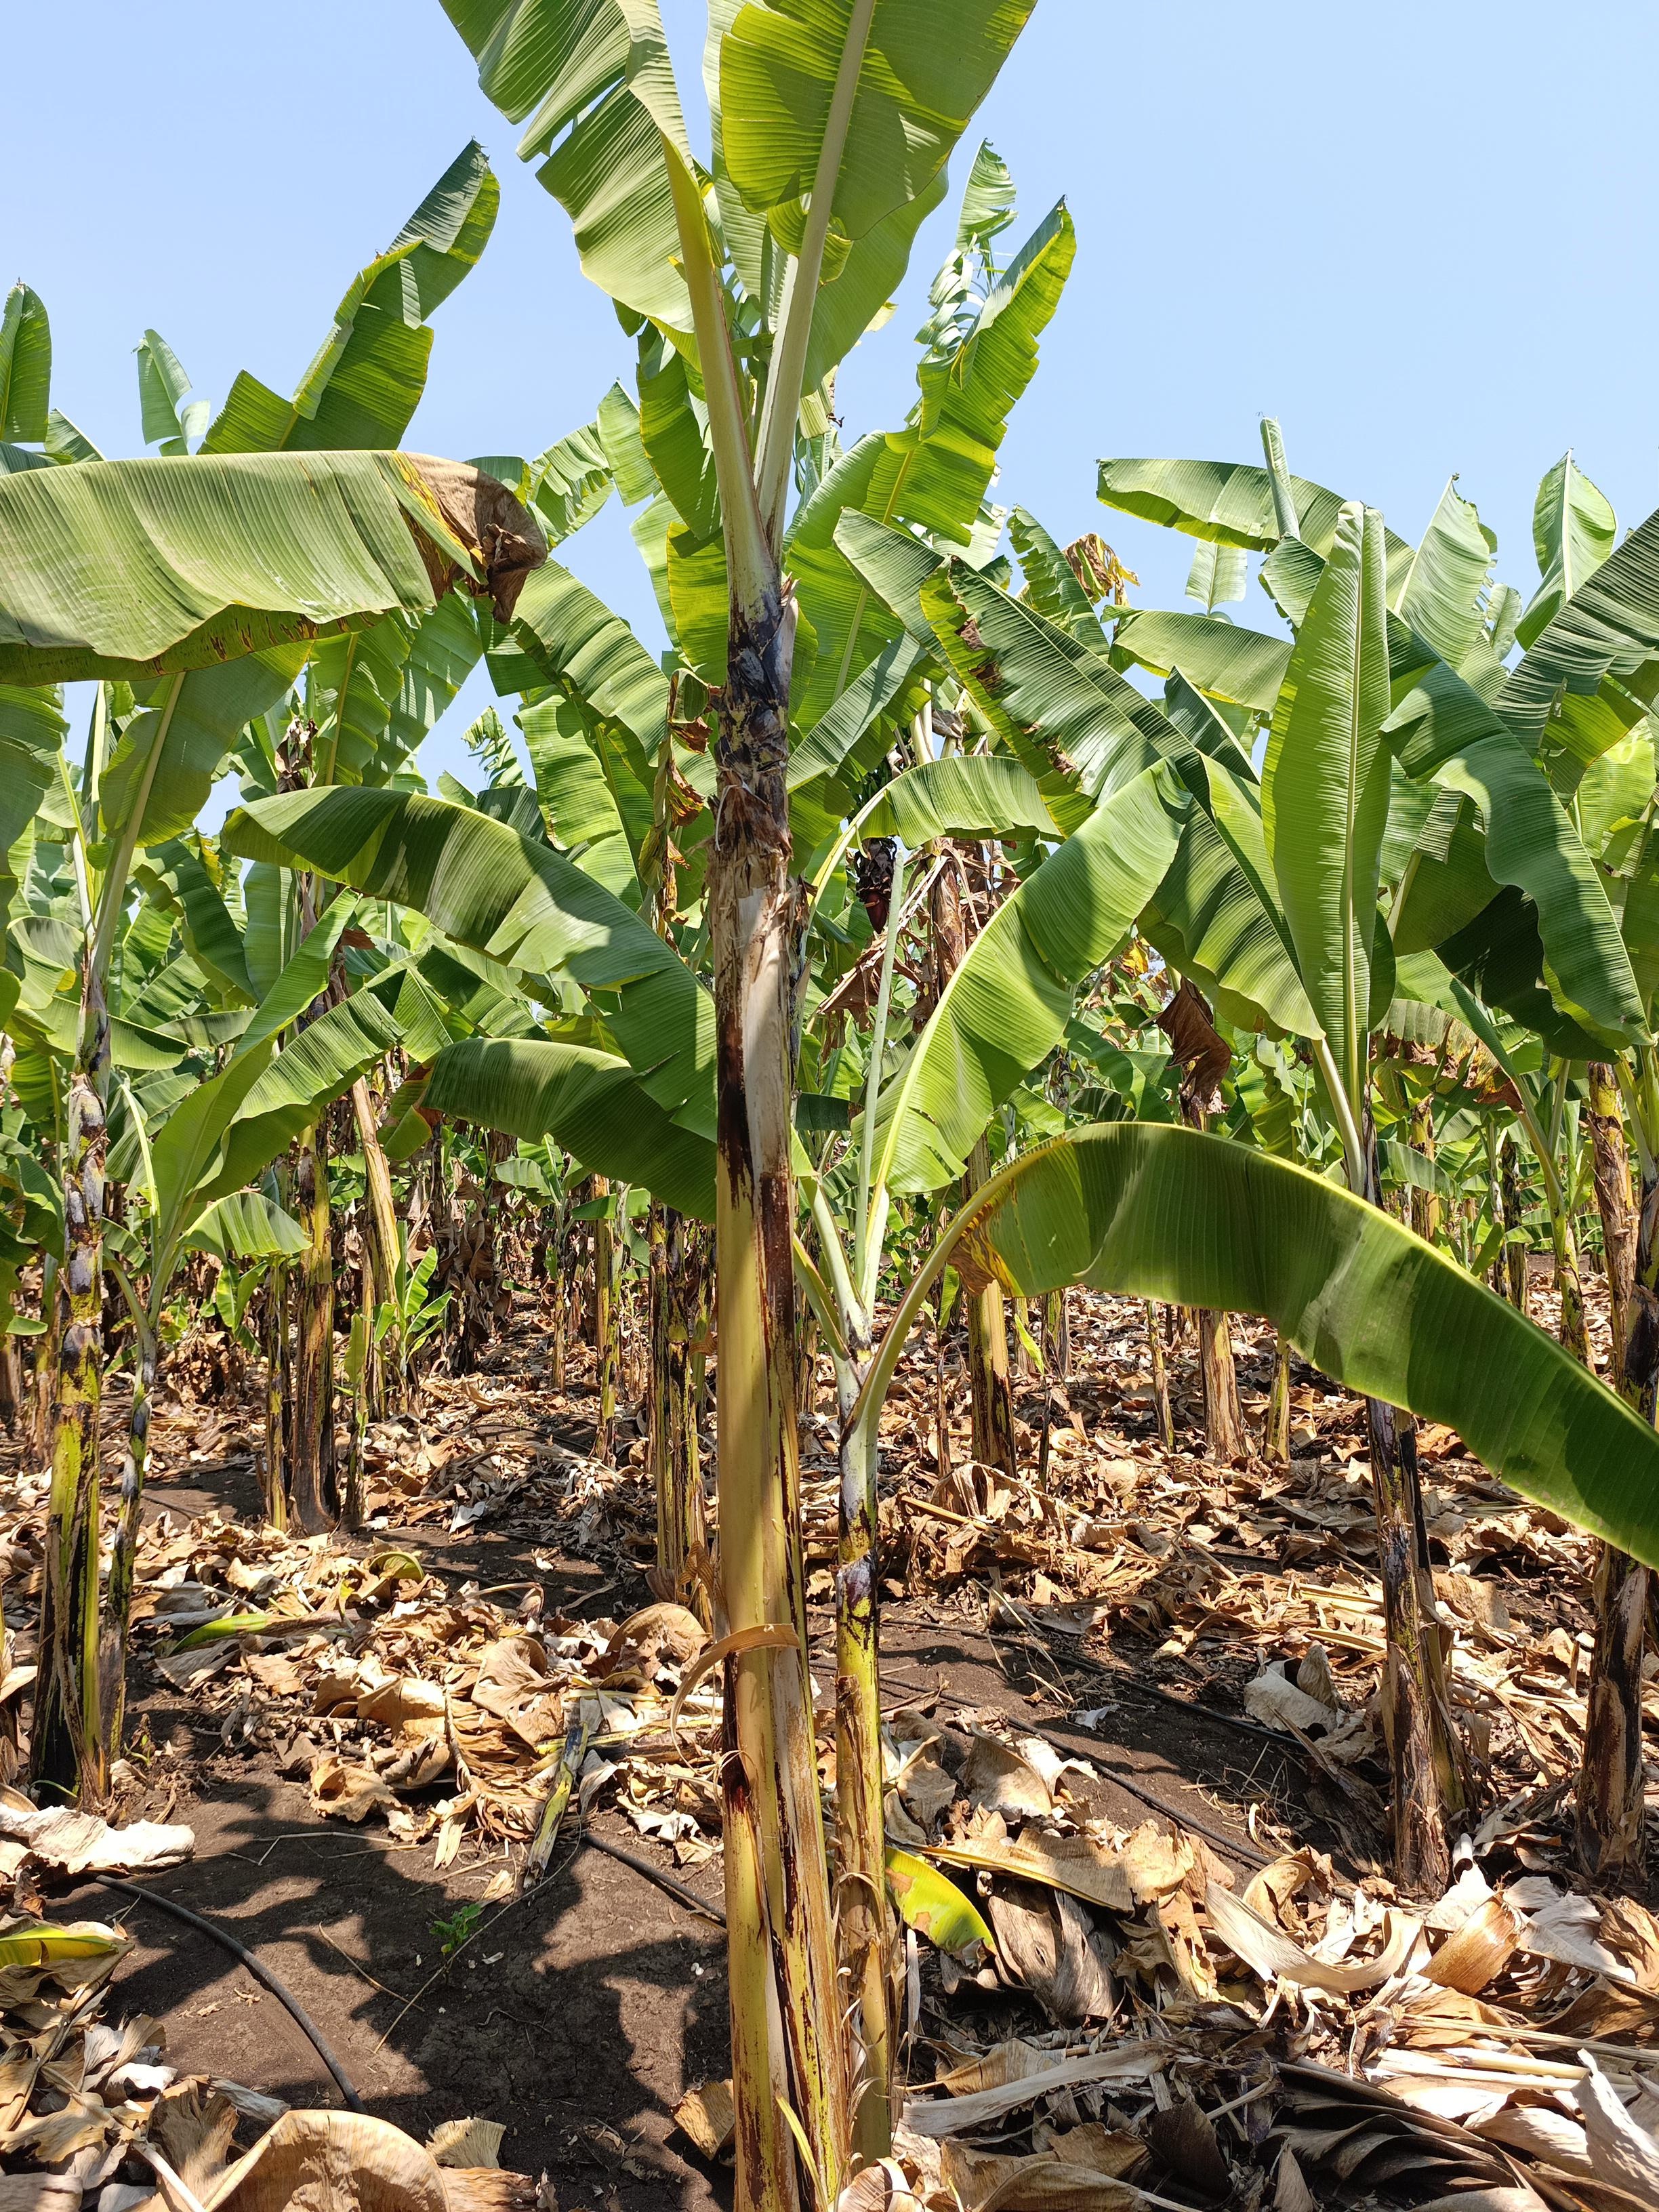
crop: banana
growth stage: vegetative
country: Tanzania
